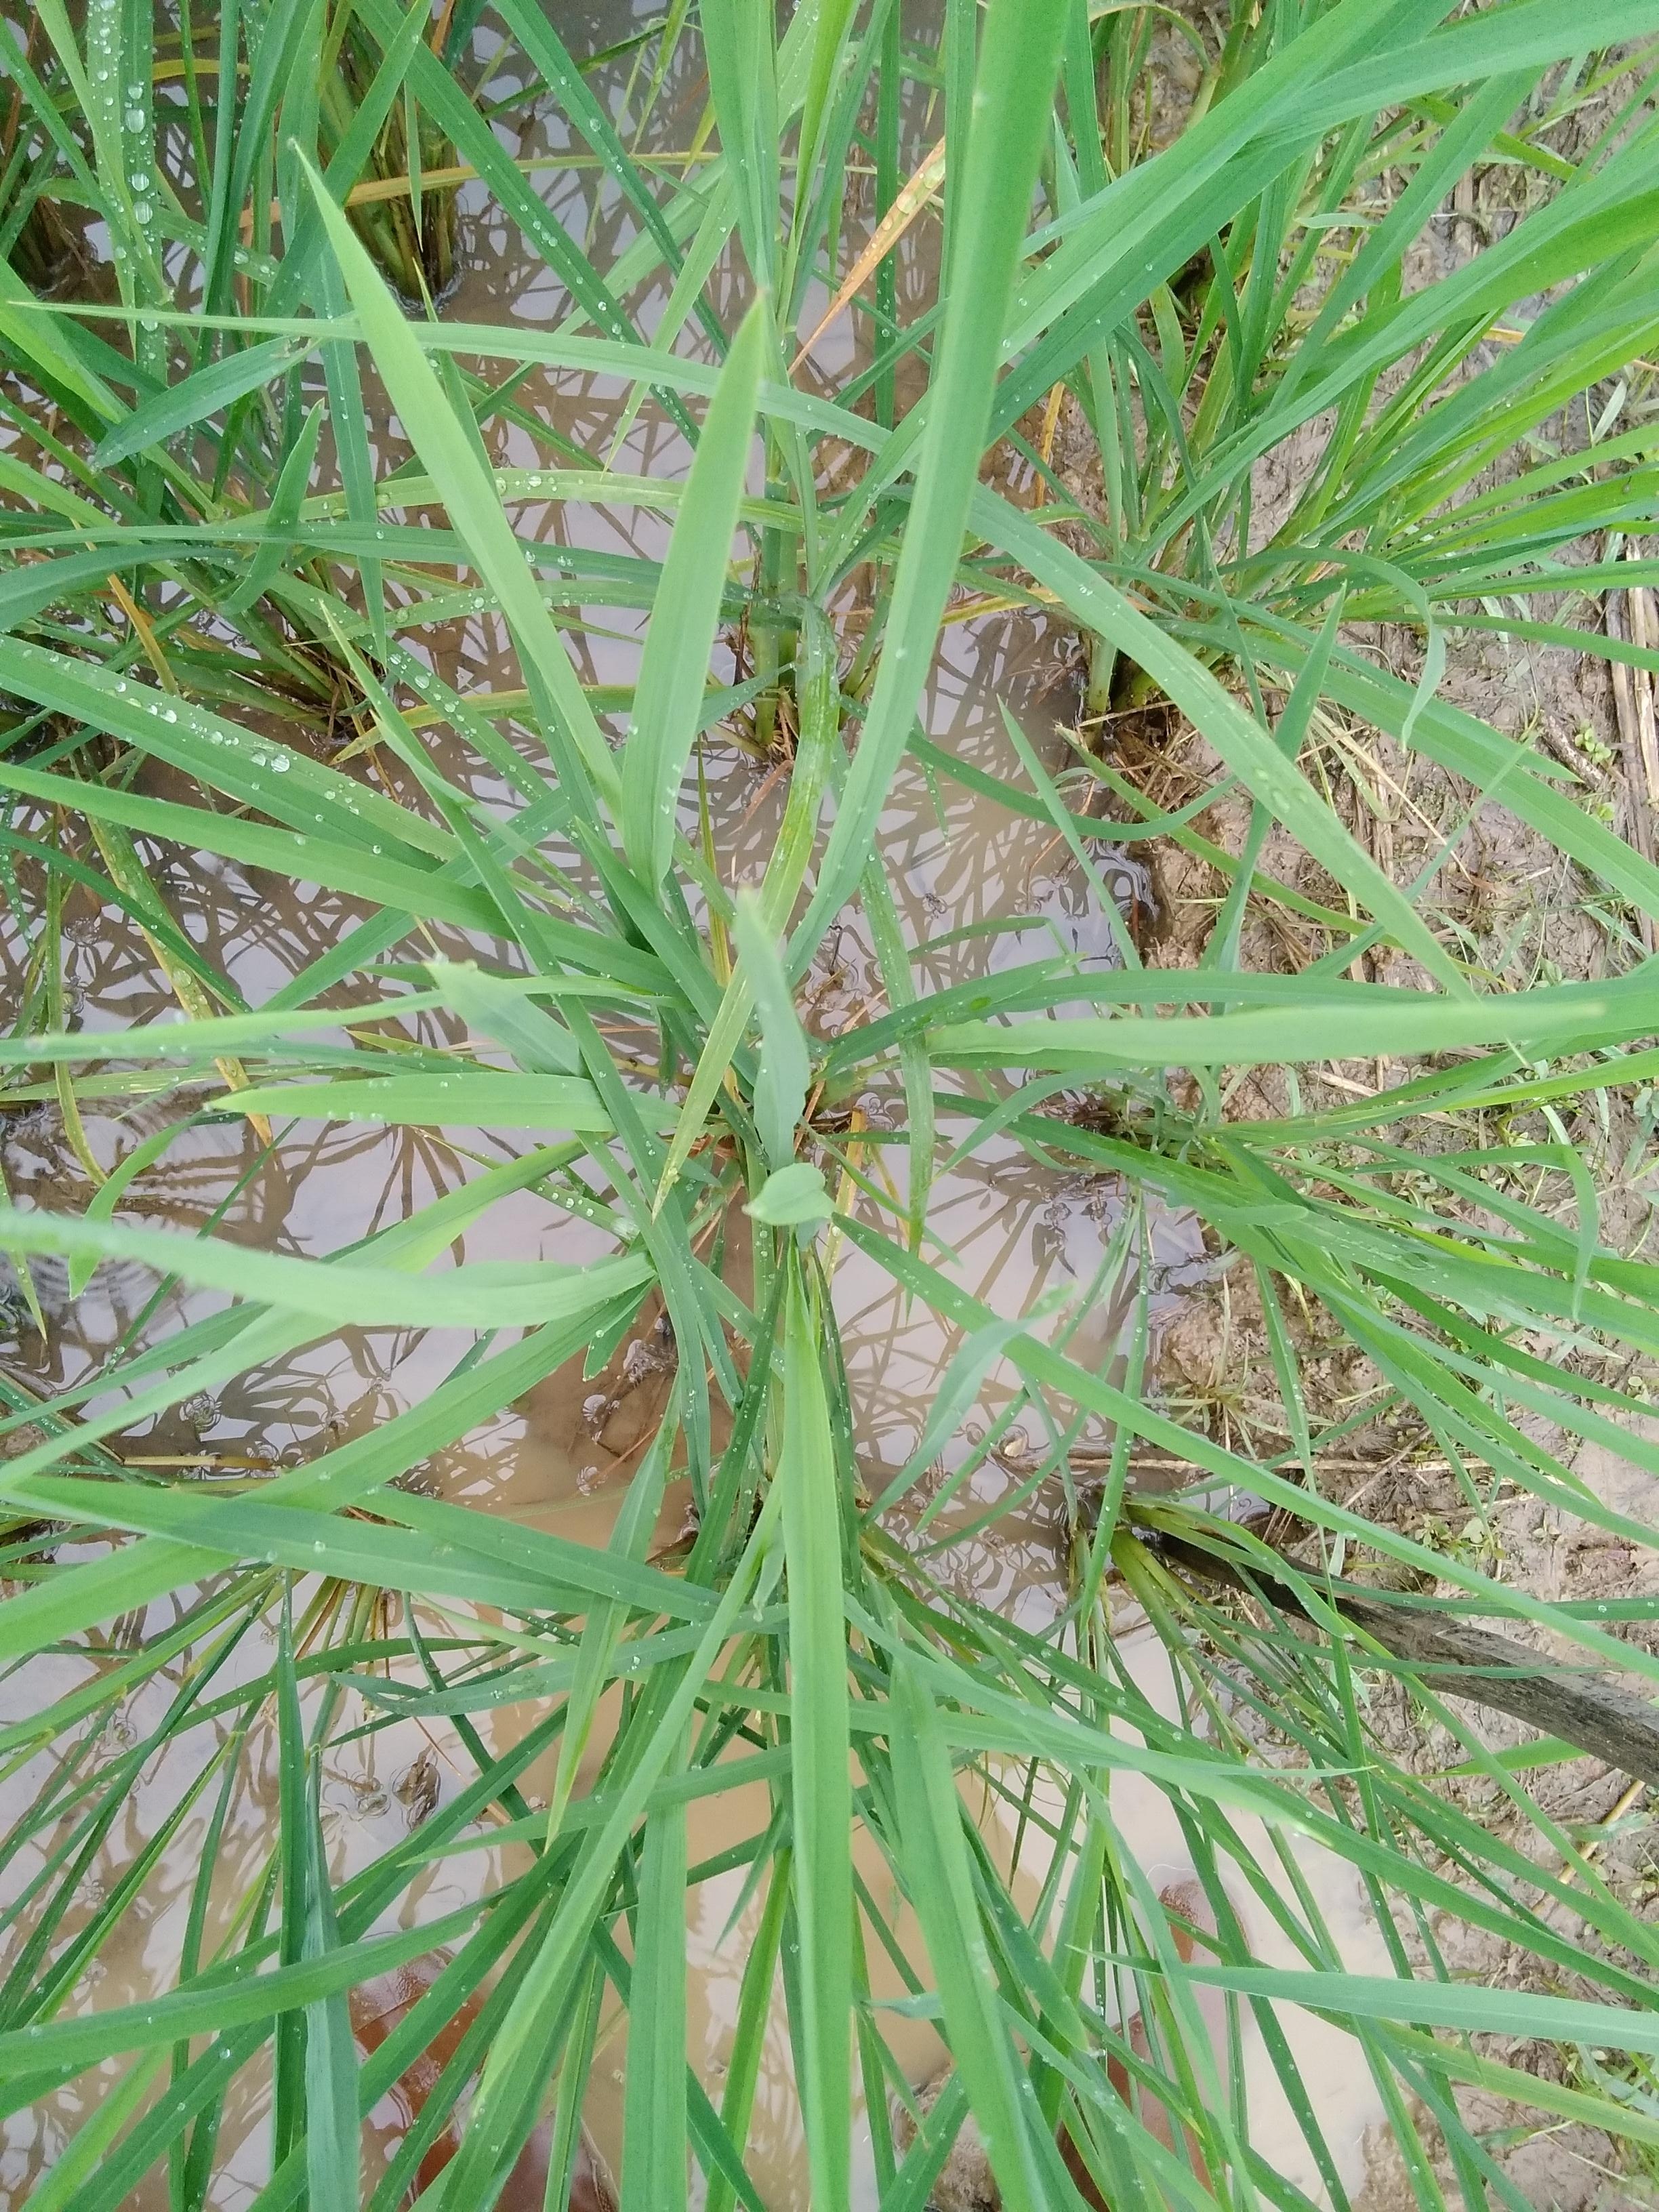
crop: rice
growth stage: elongation stem
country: Nigeria
